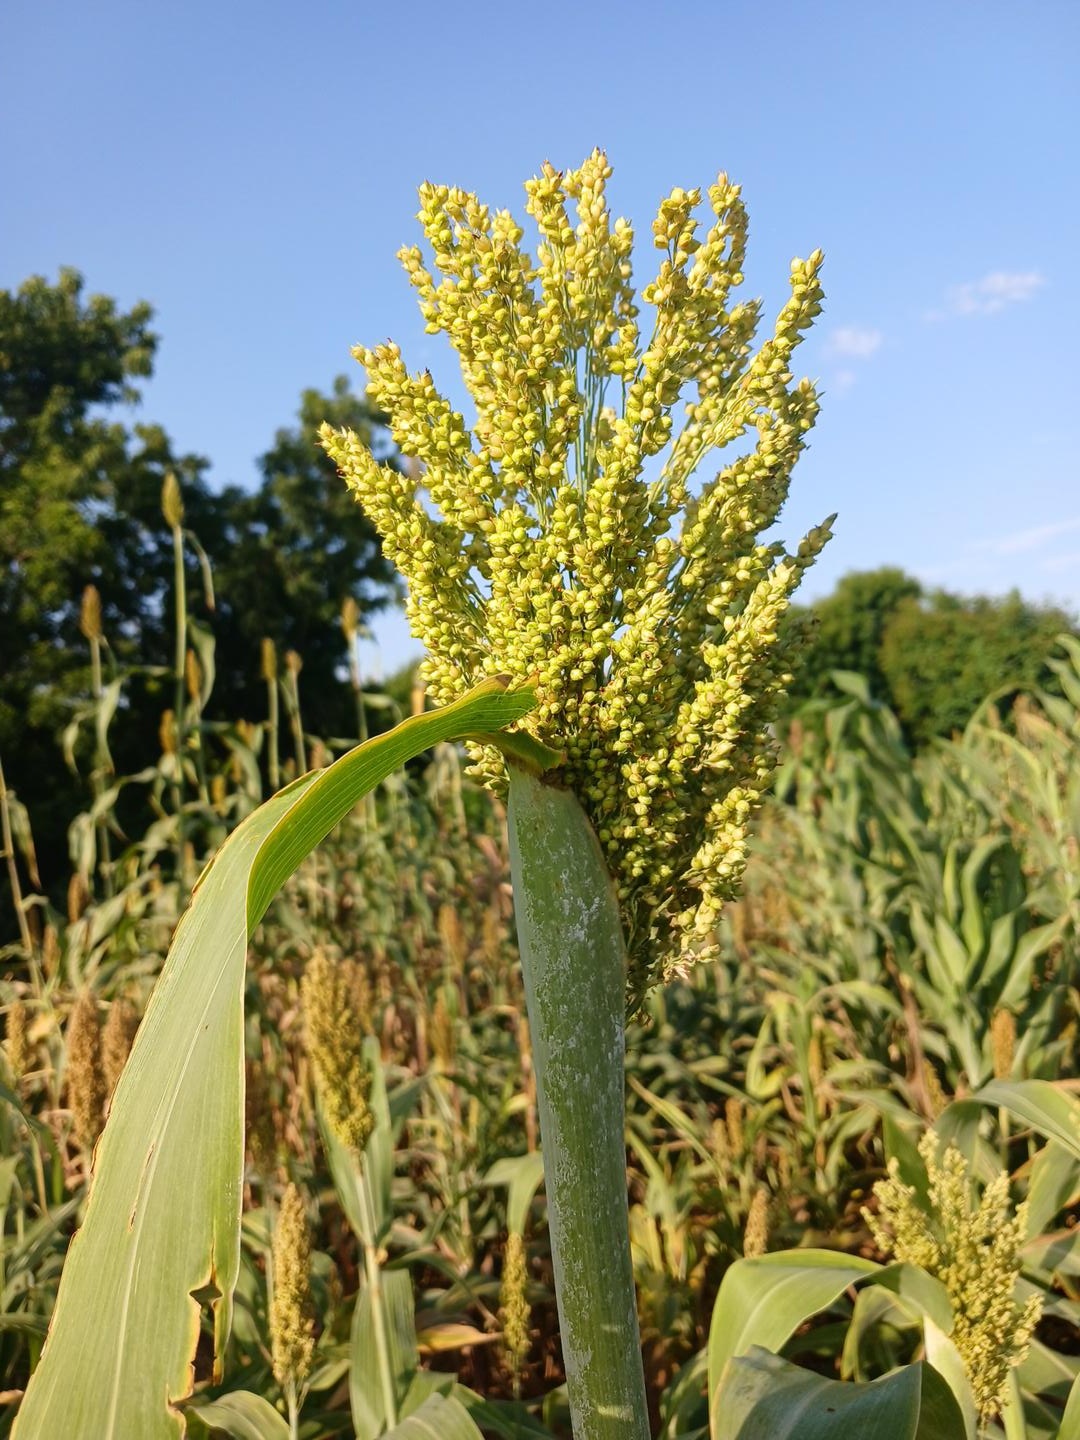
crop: sorghum
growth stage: filling grain
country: Senegal
